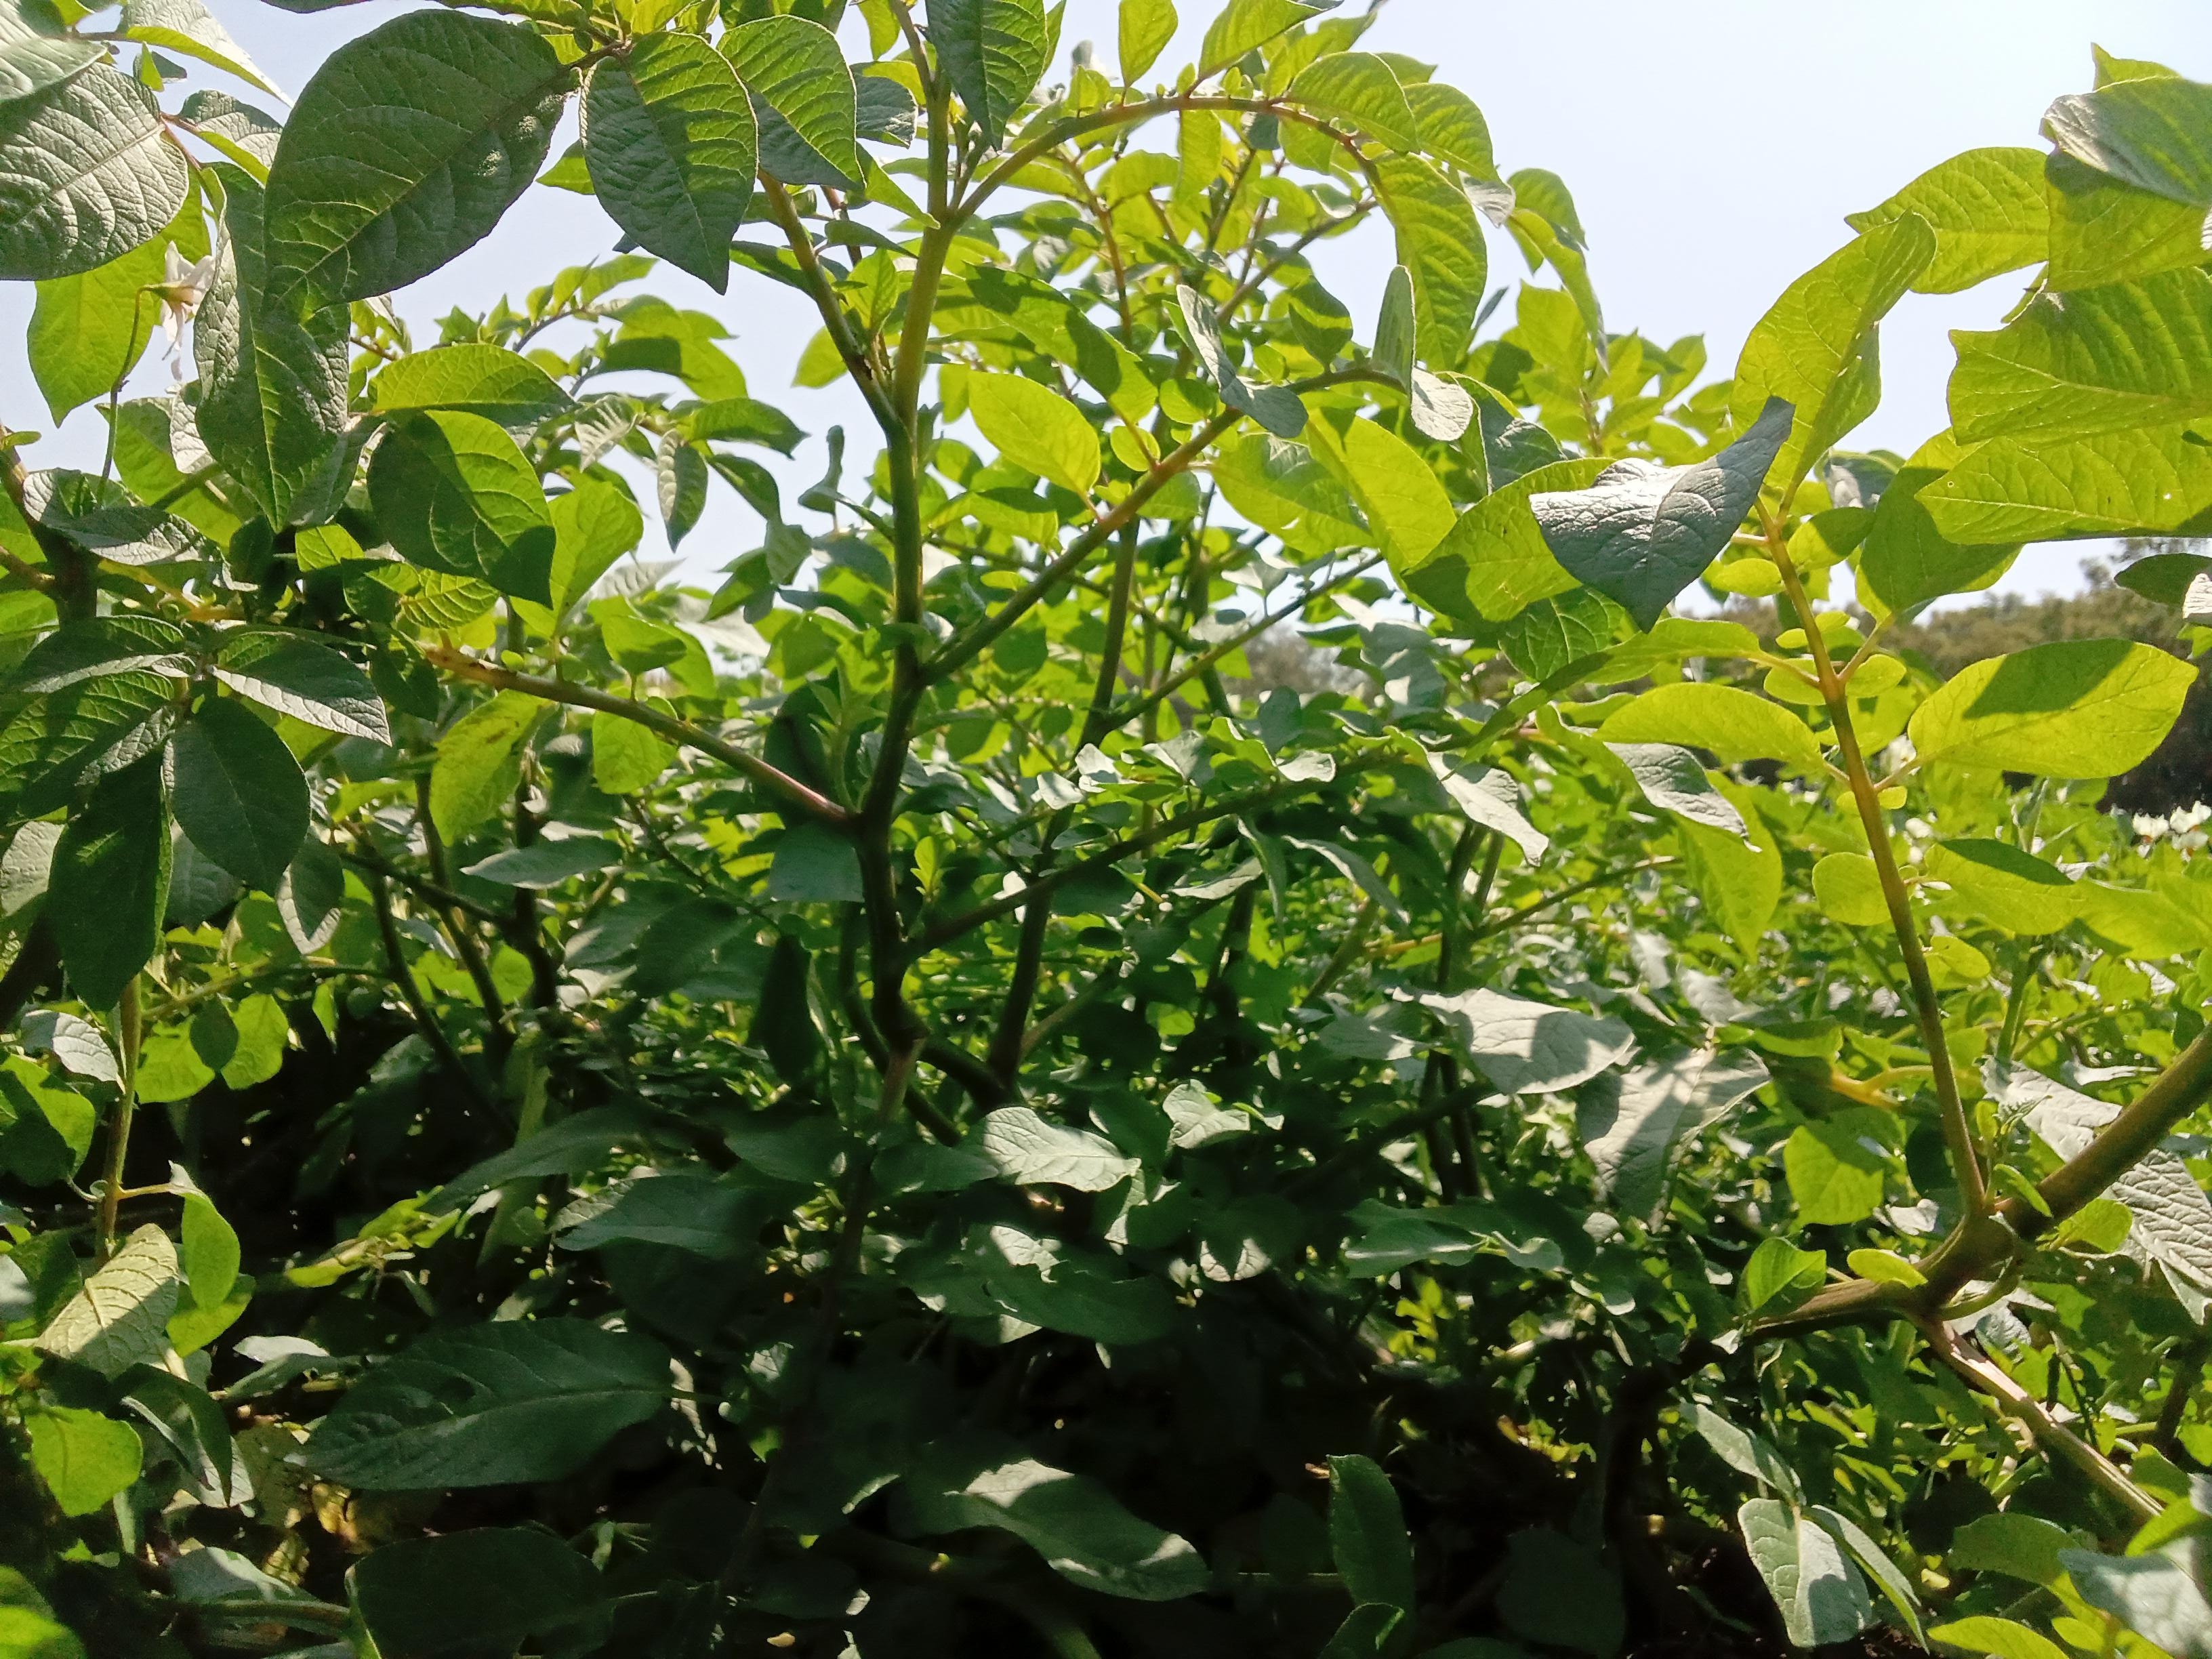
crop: potato
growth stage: vegetative
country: Kenya
